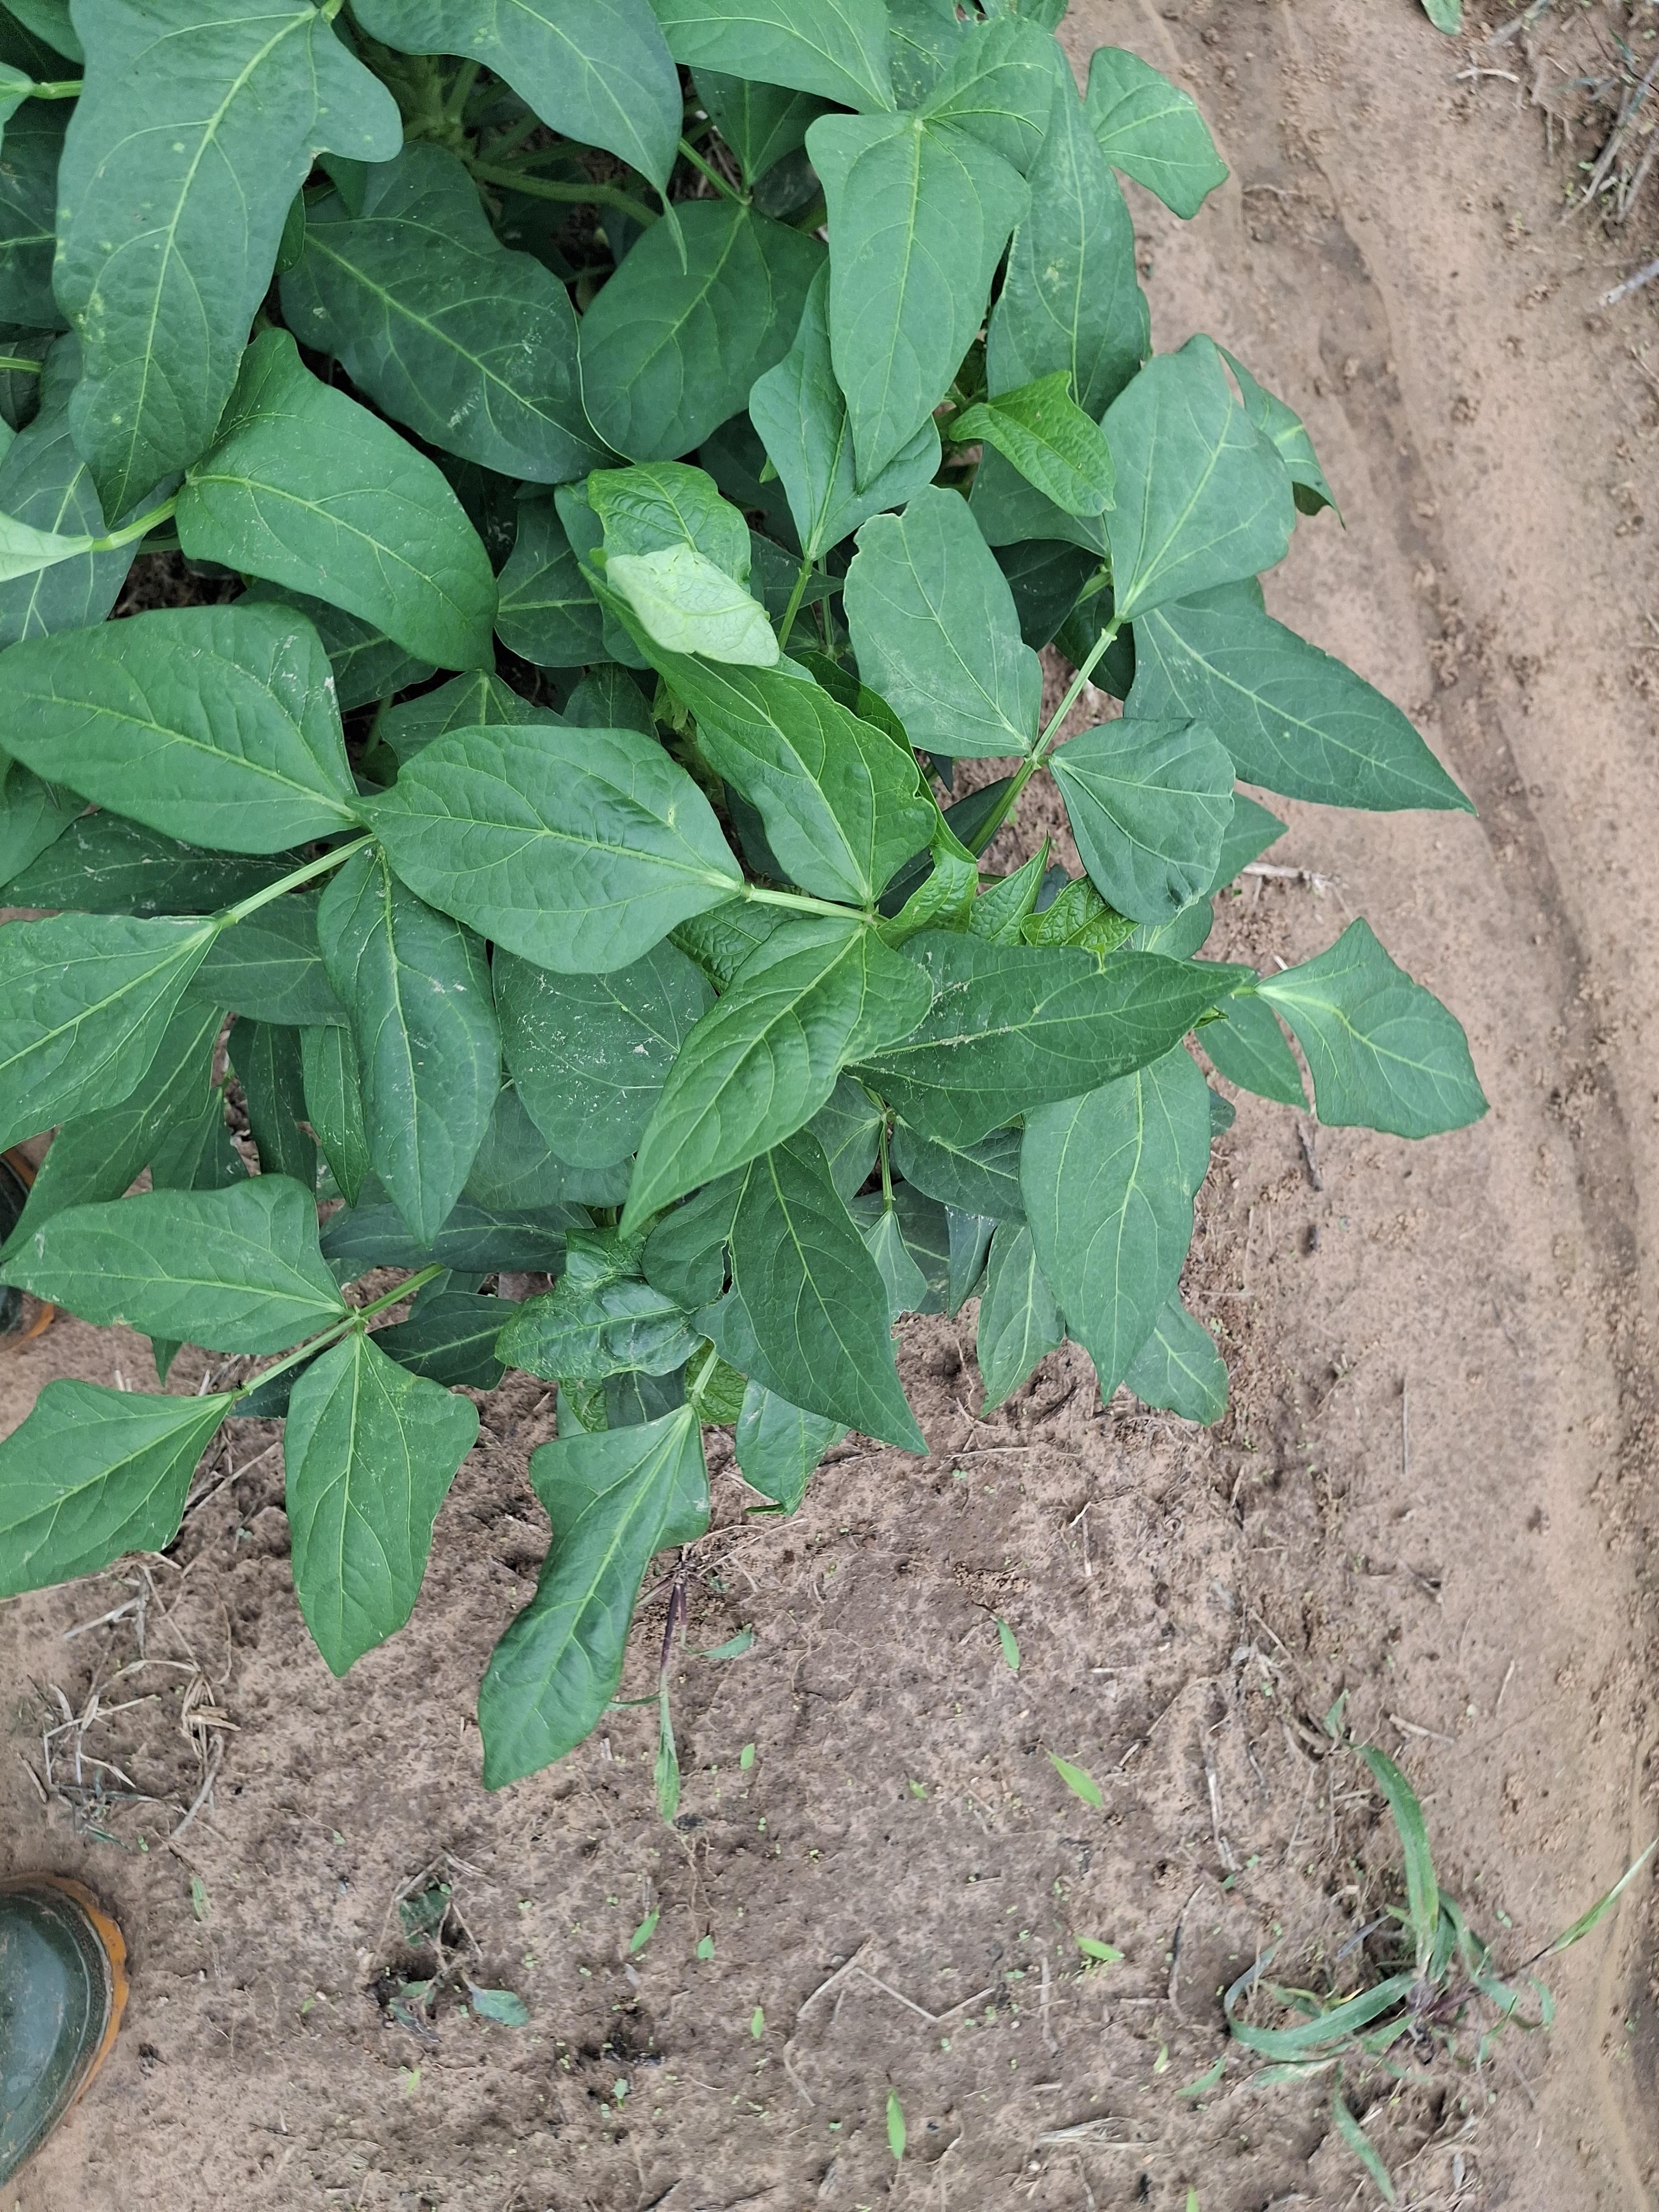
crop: cowpea
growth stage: vegetative
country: Nigeria
